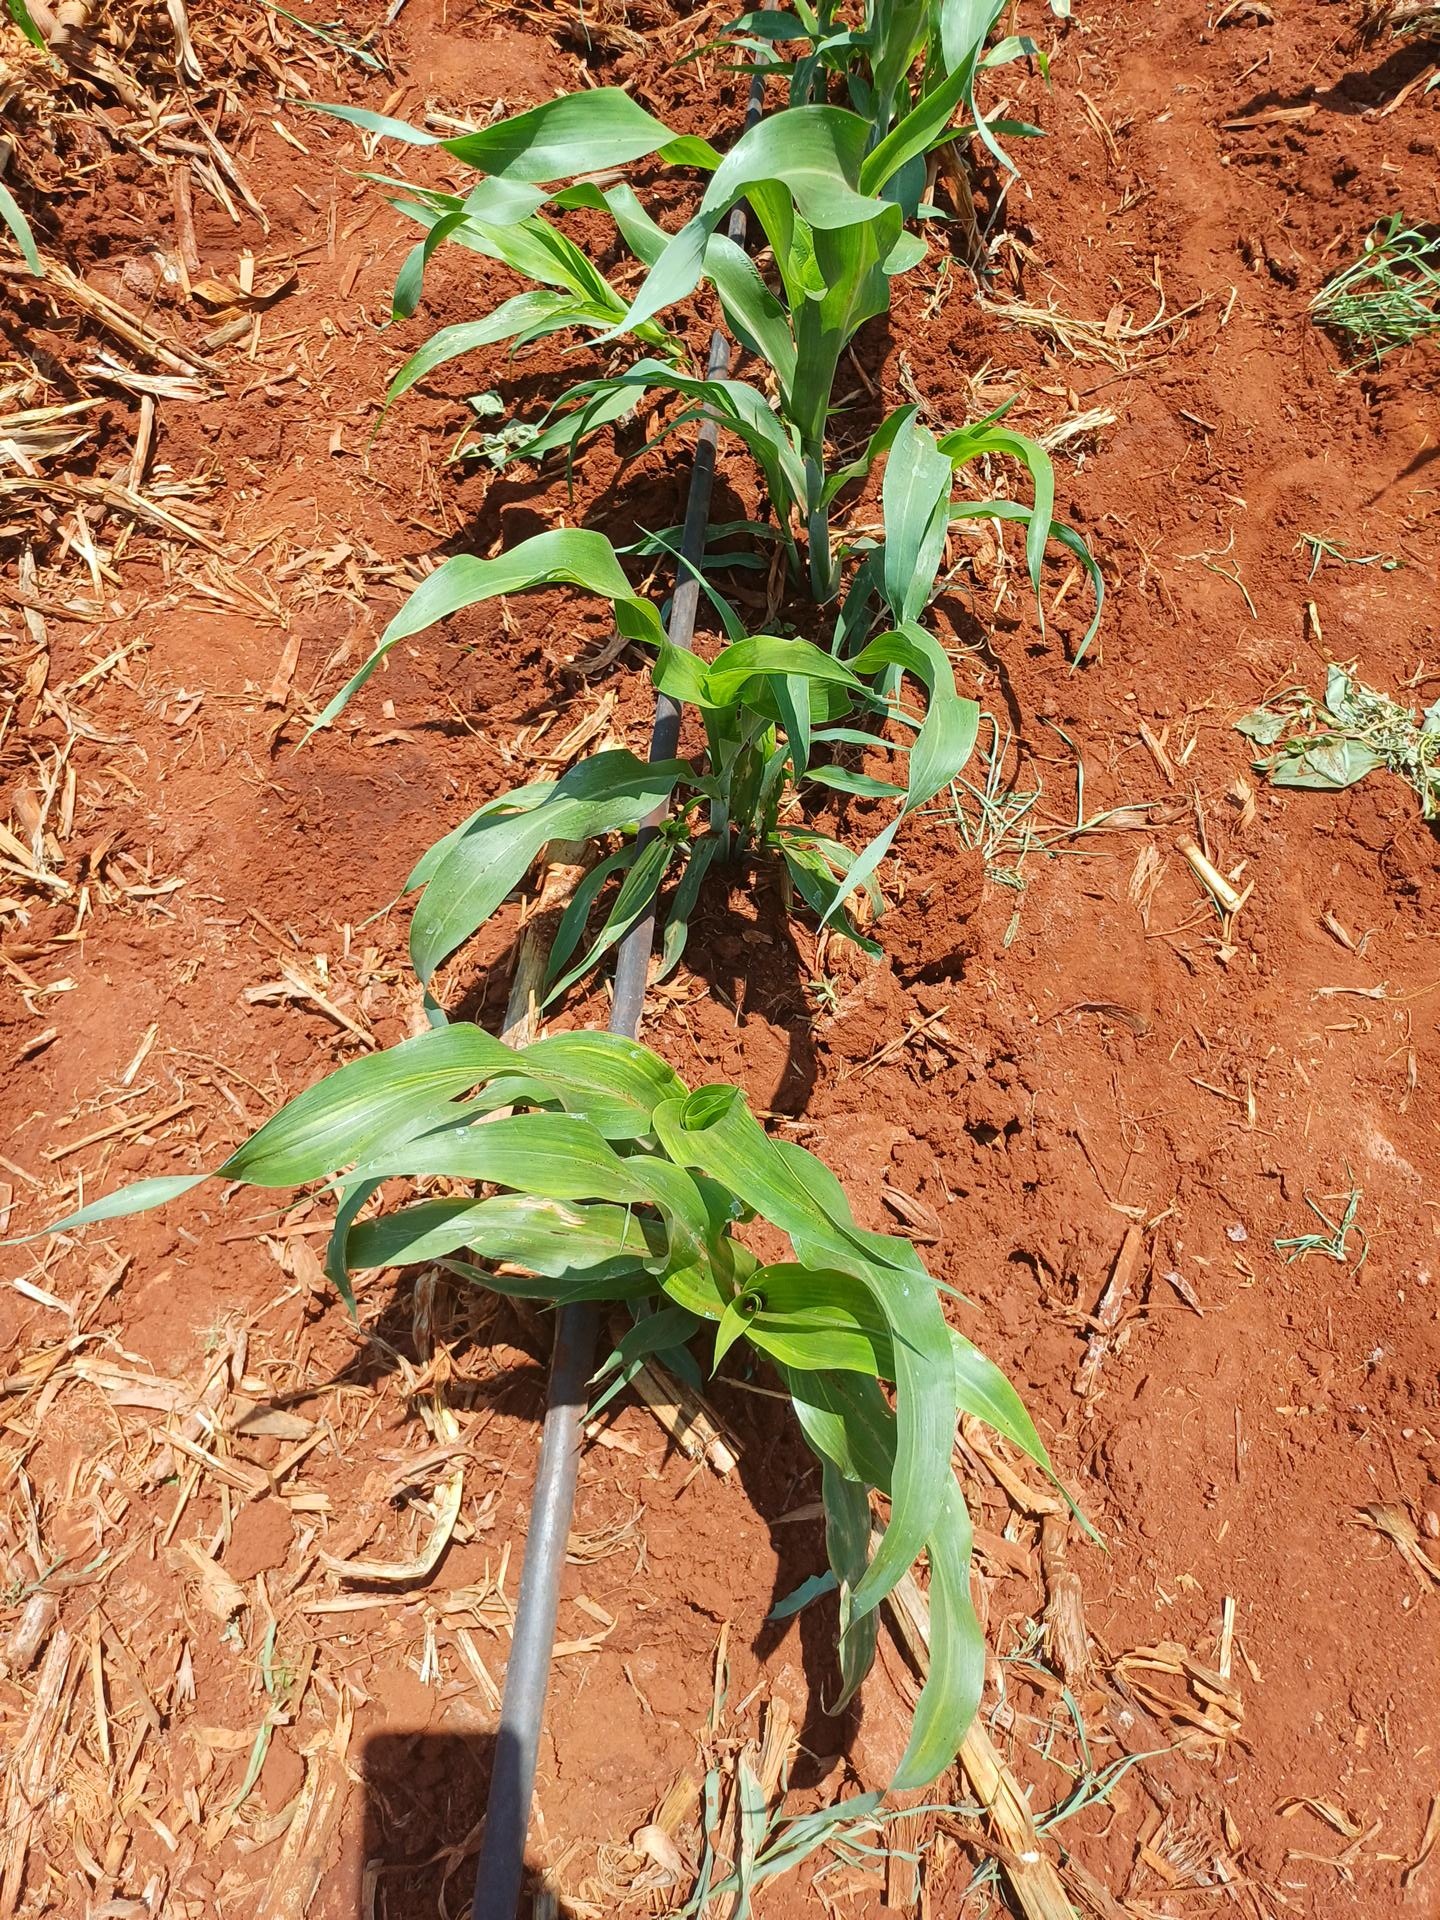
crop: sorghum
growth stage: vegetative
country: Kenya
